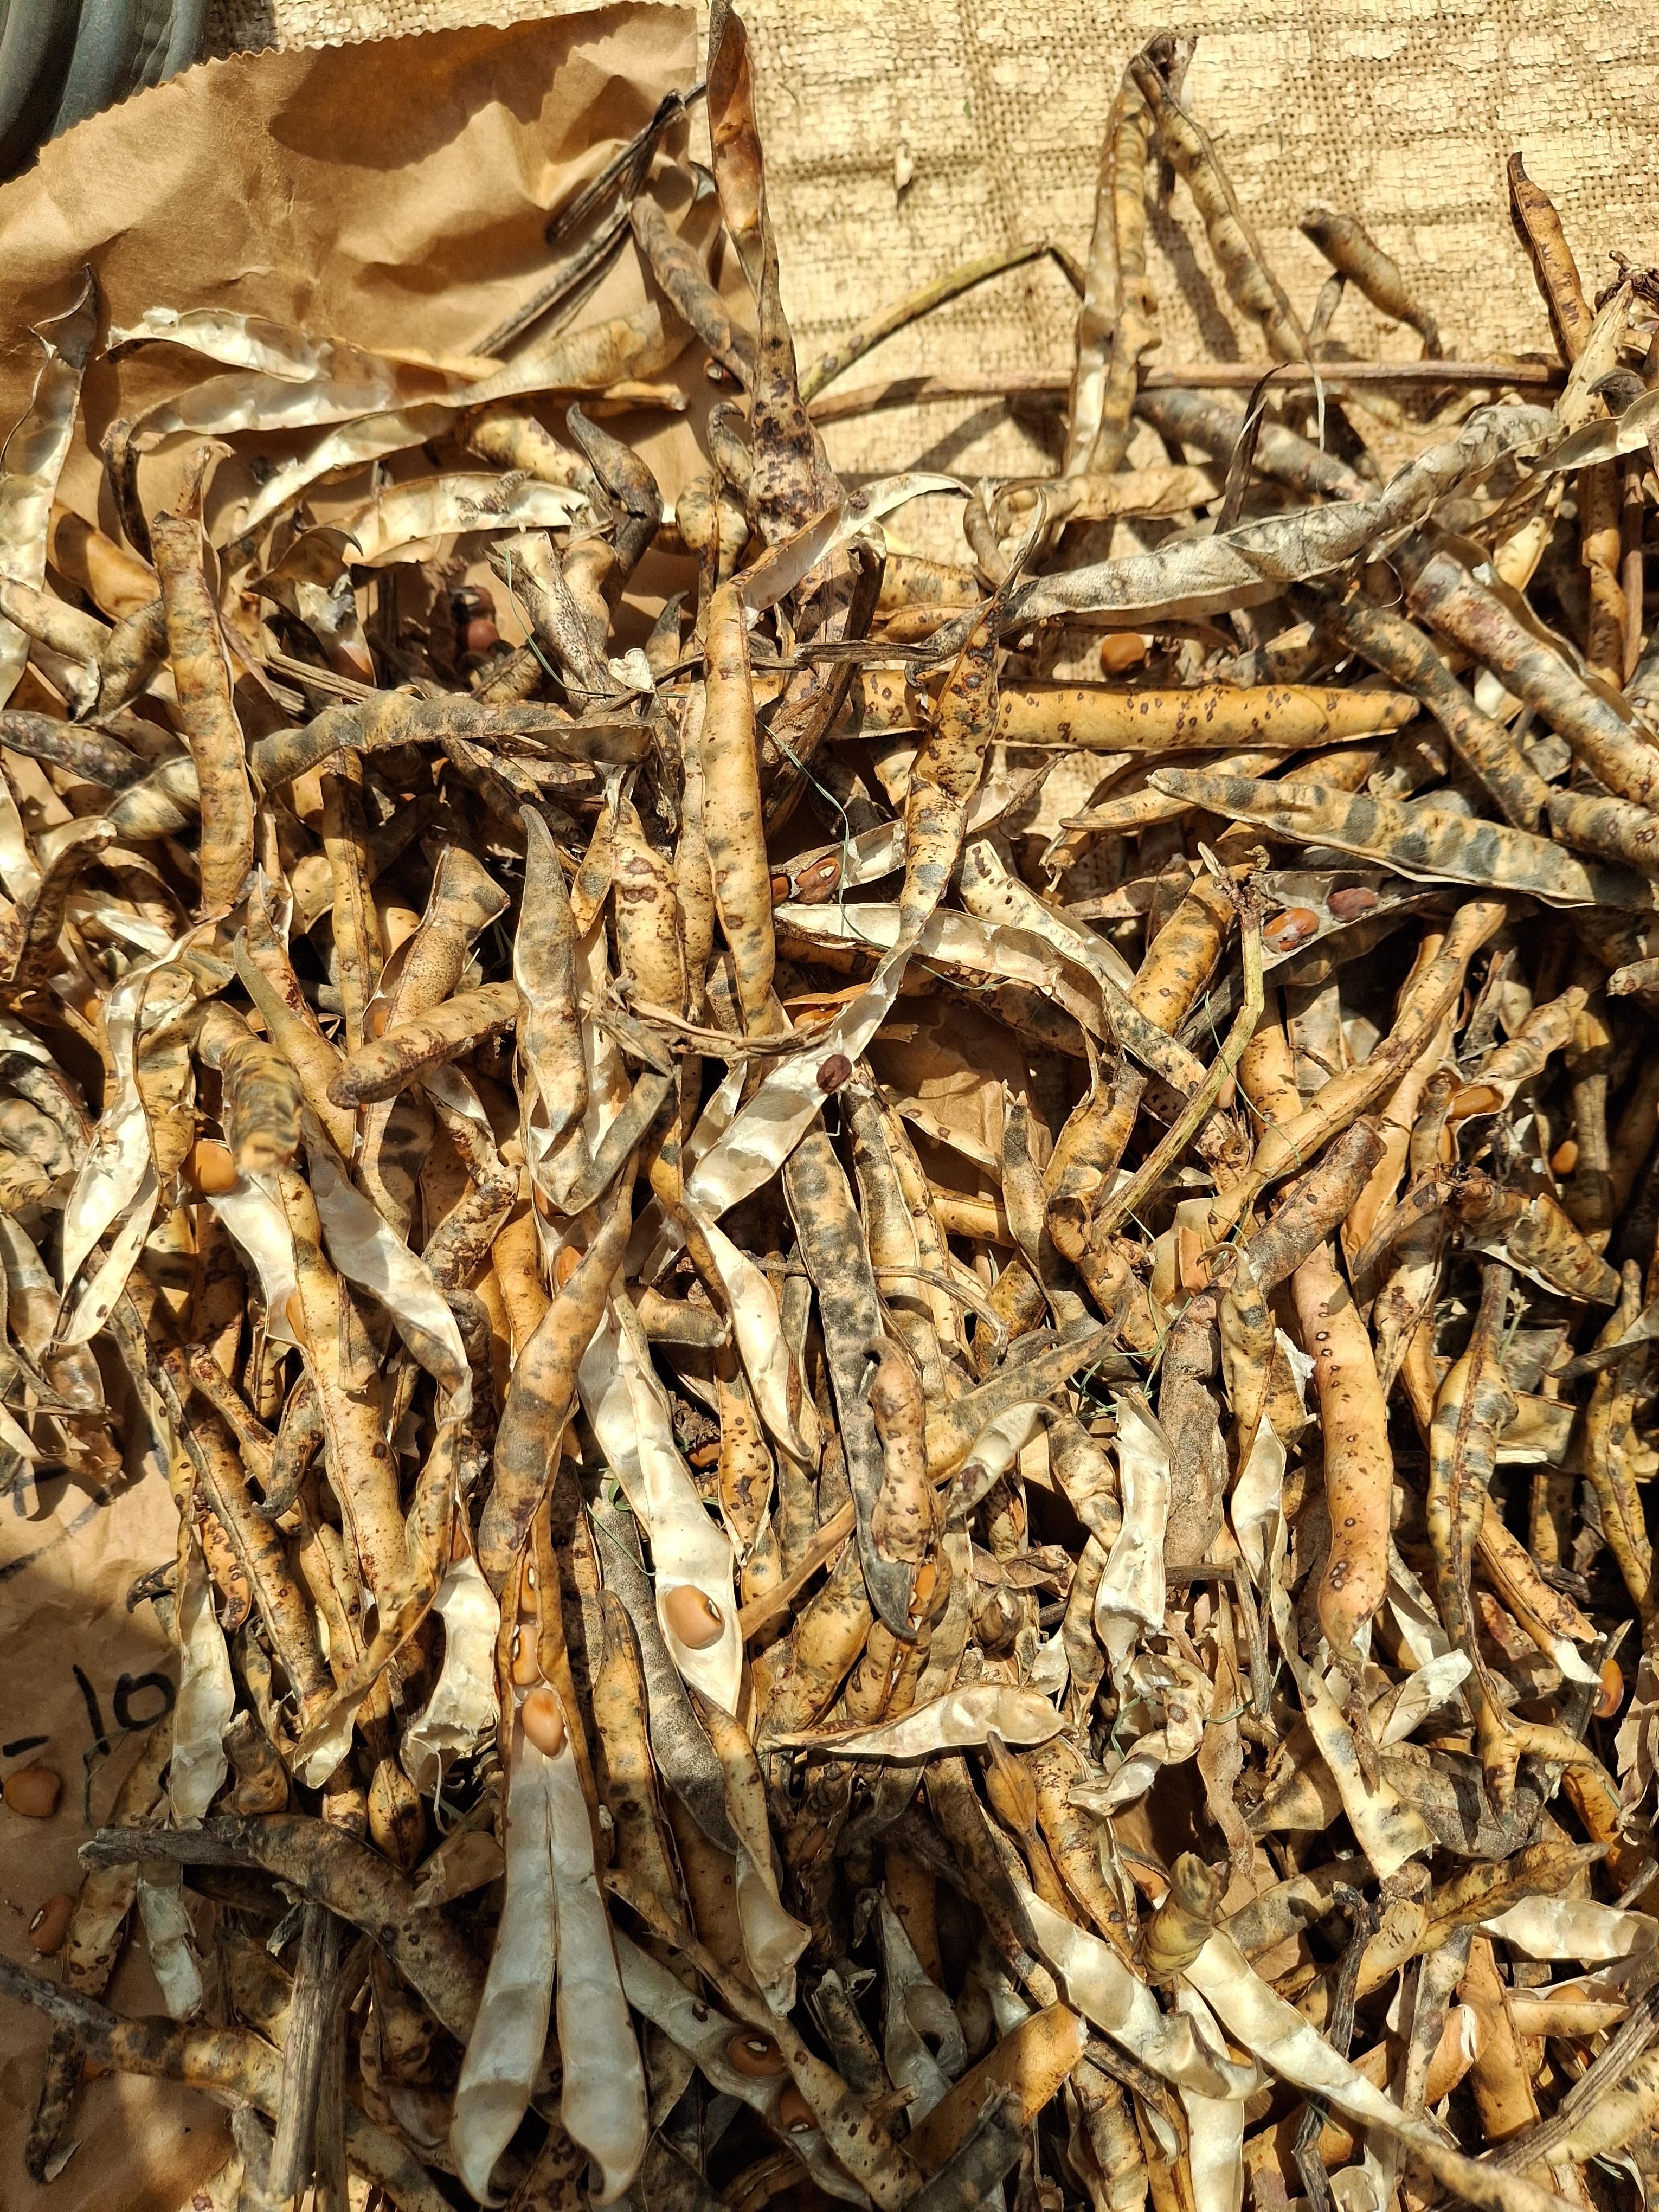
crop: cowpea
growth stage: harvest
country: Nigeria
